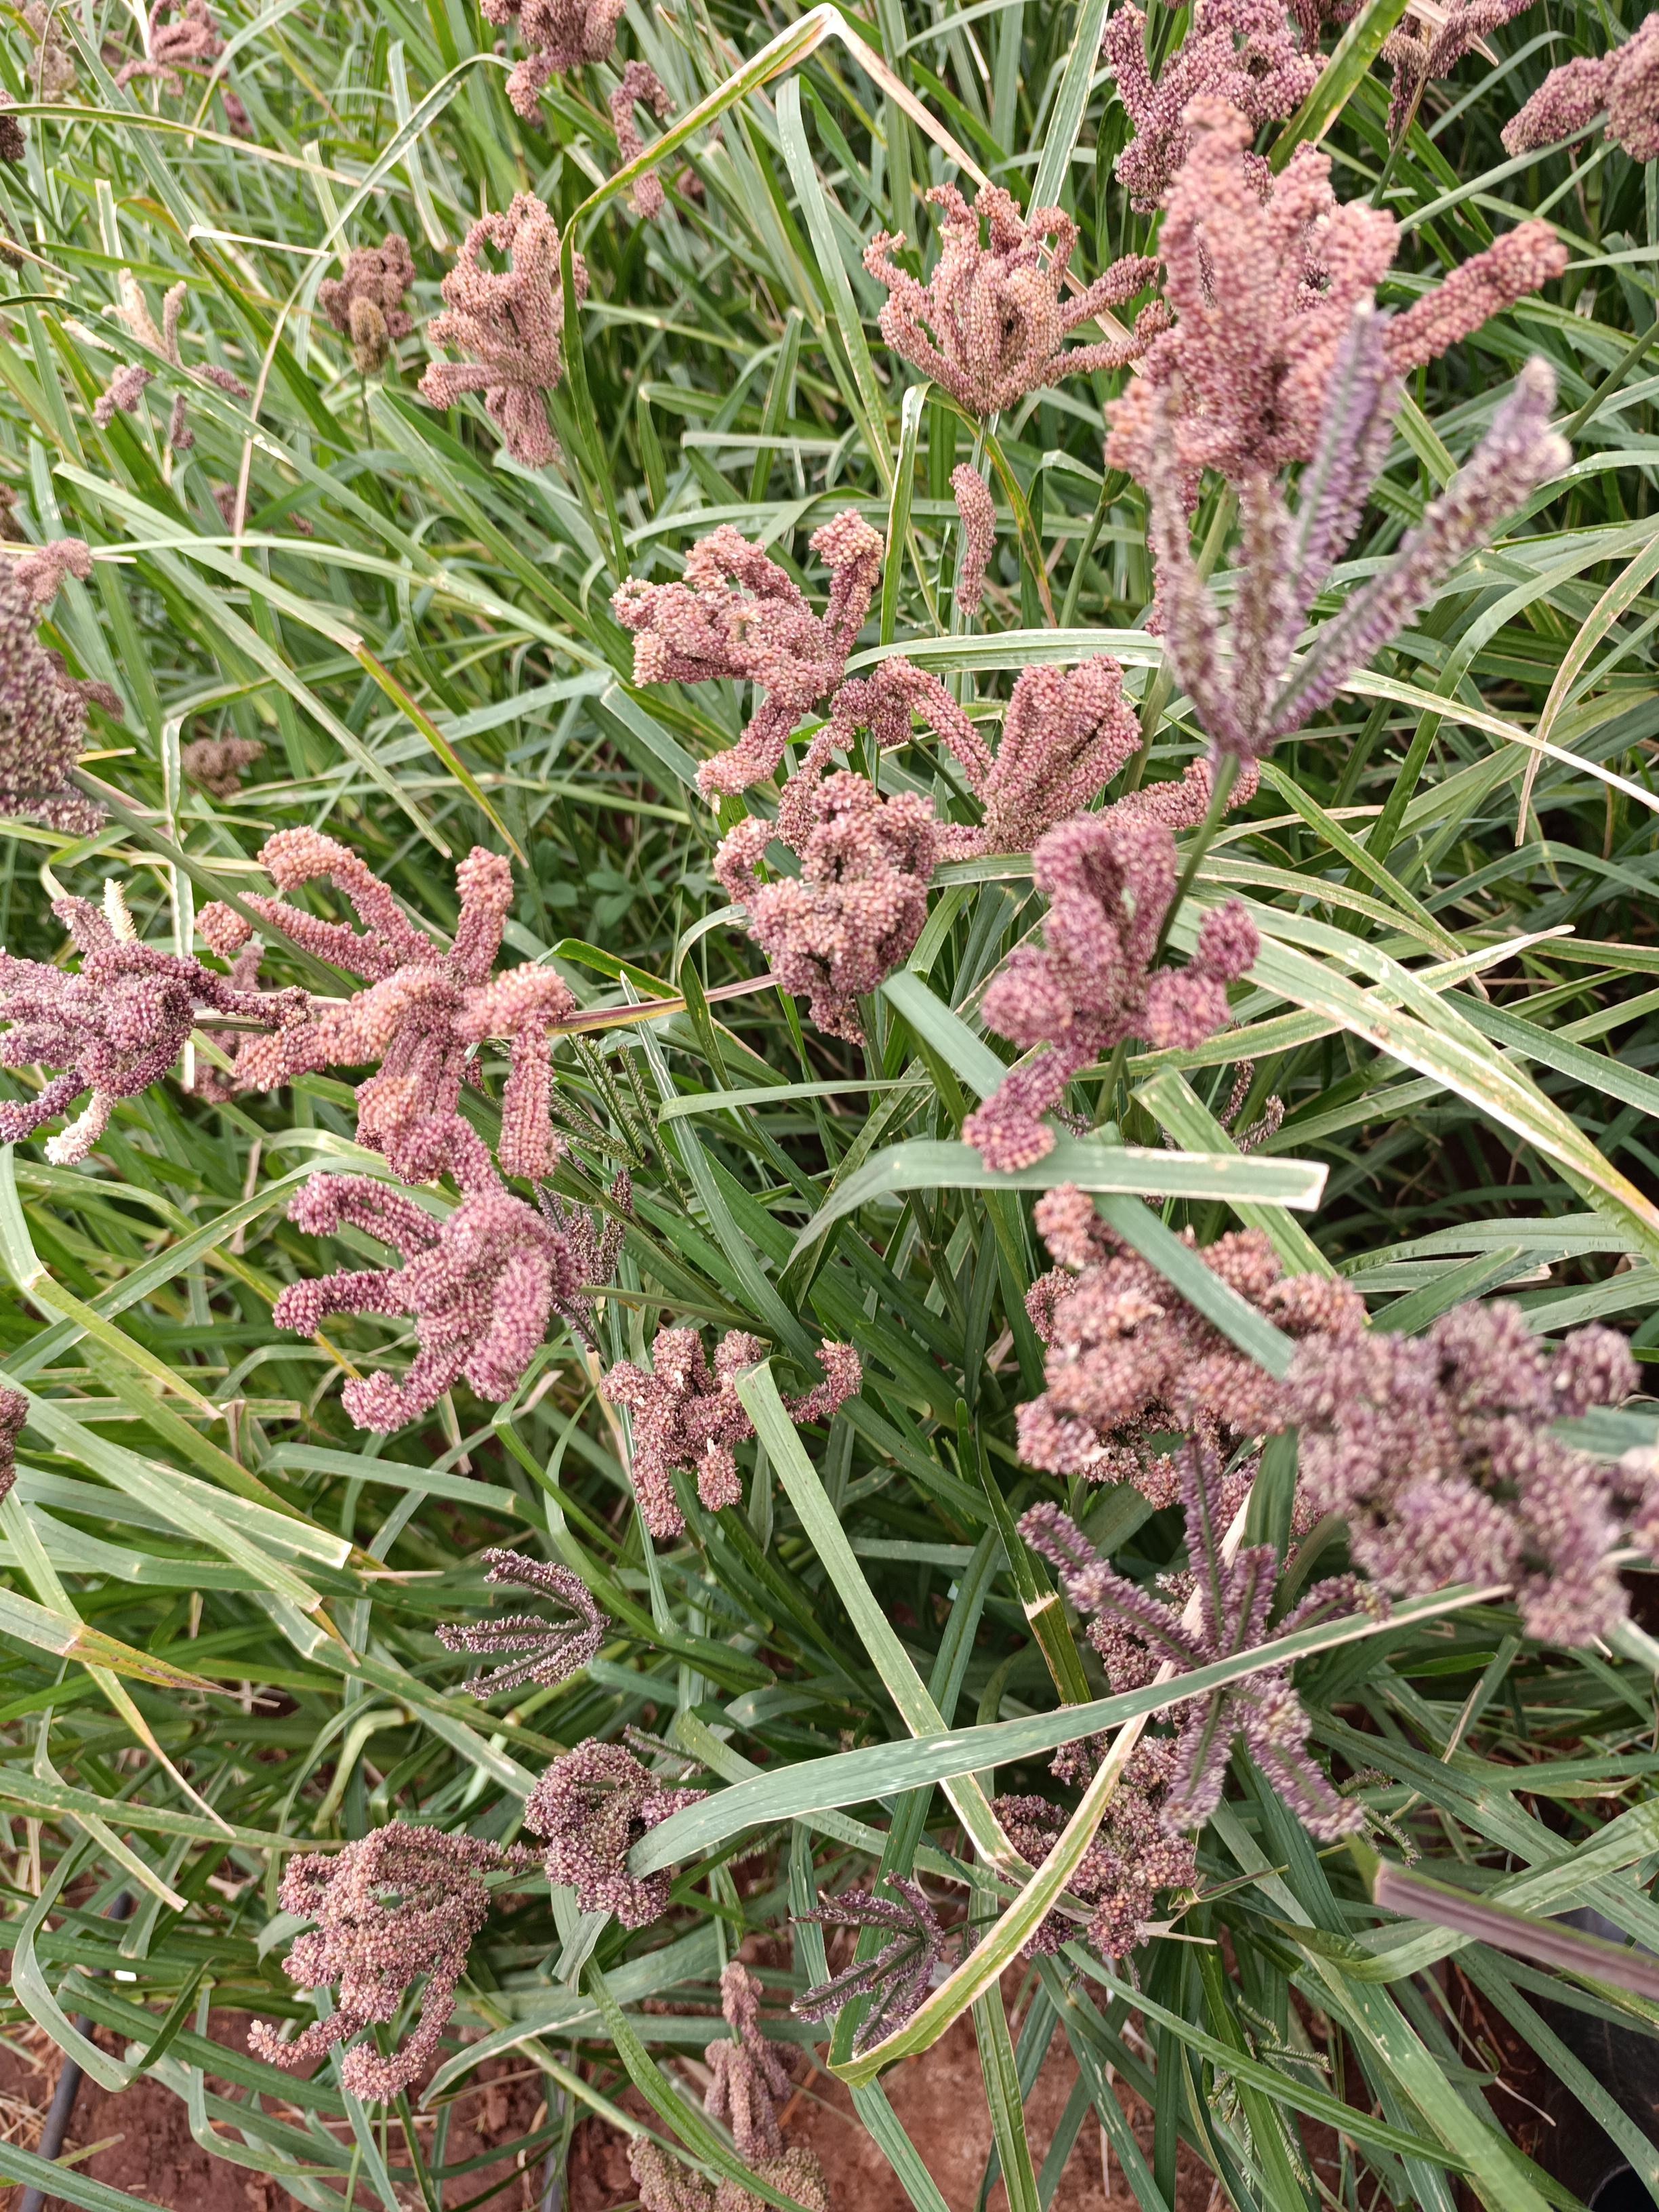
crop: finger millet
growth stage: filling grain
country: Kenya
